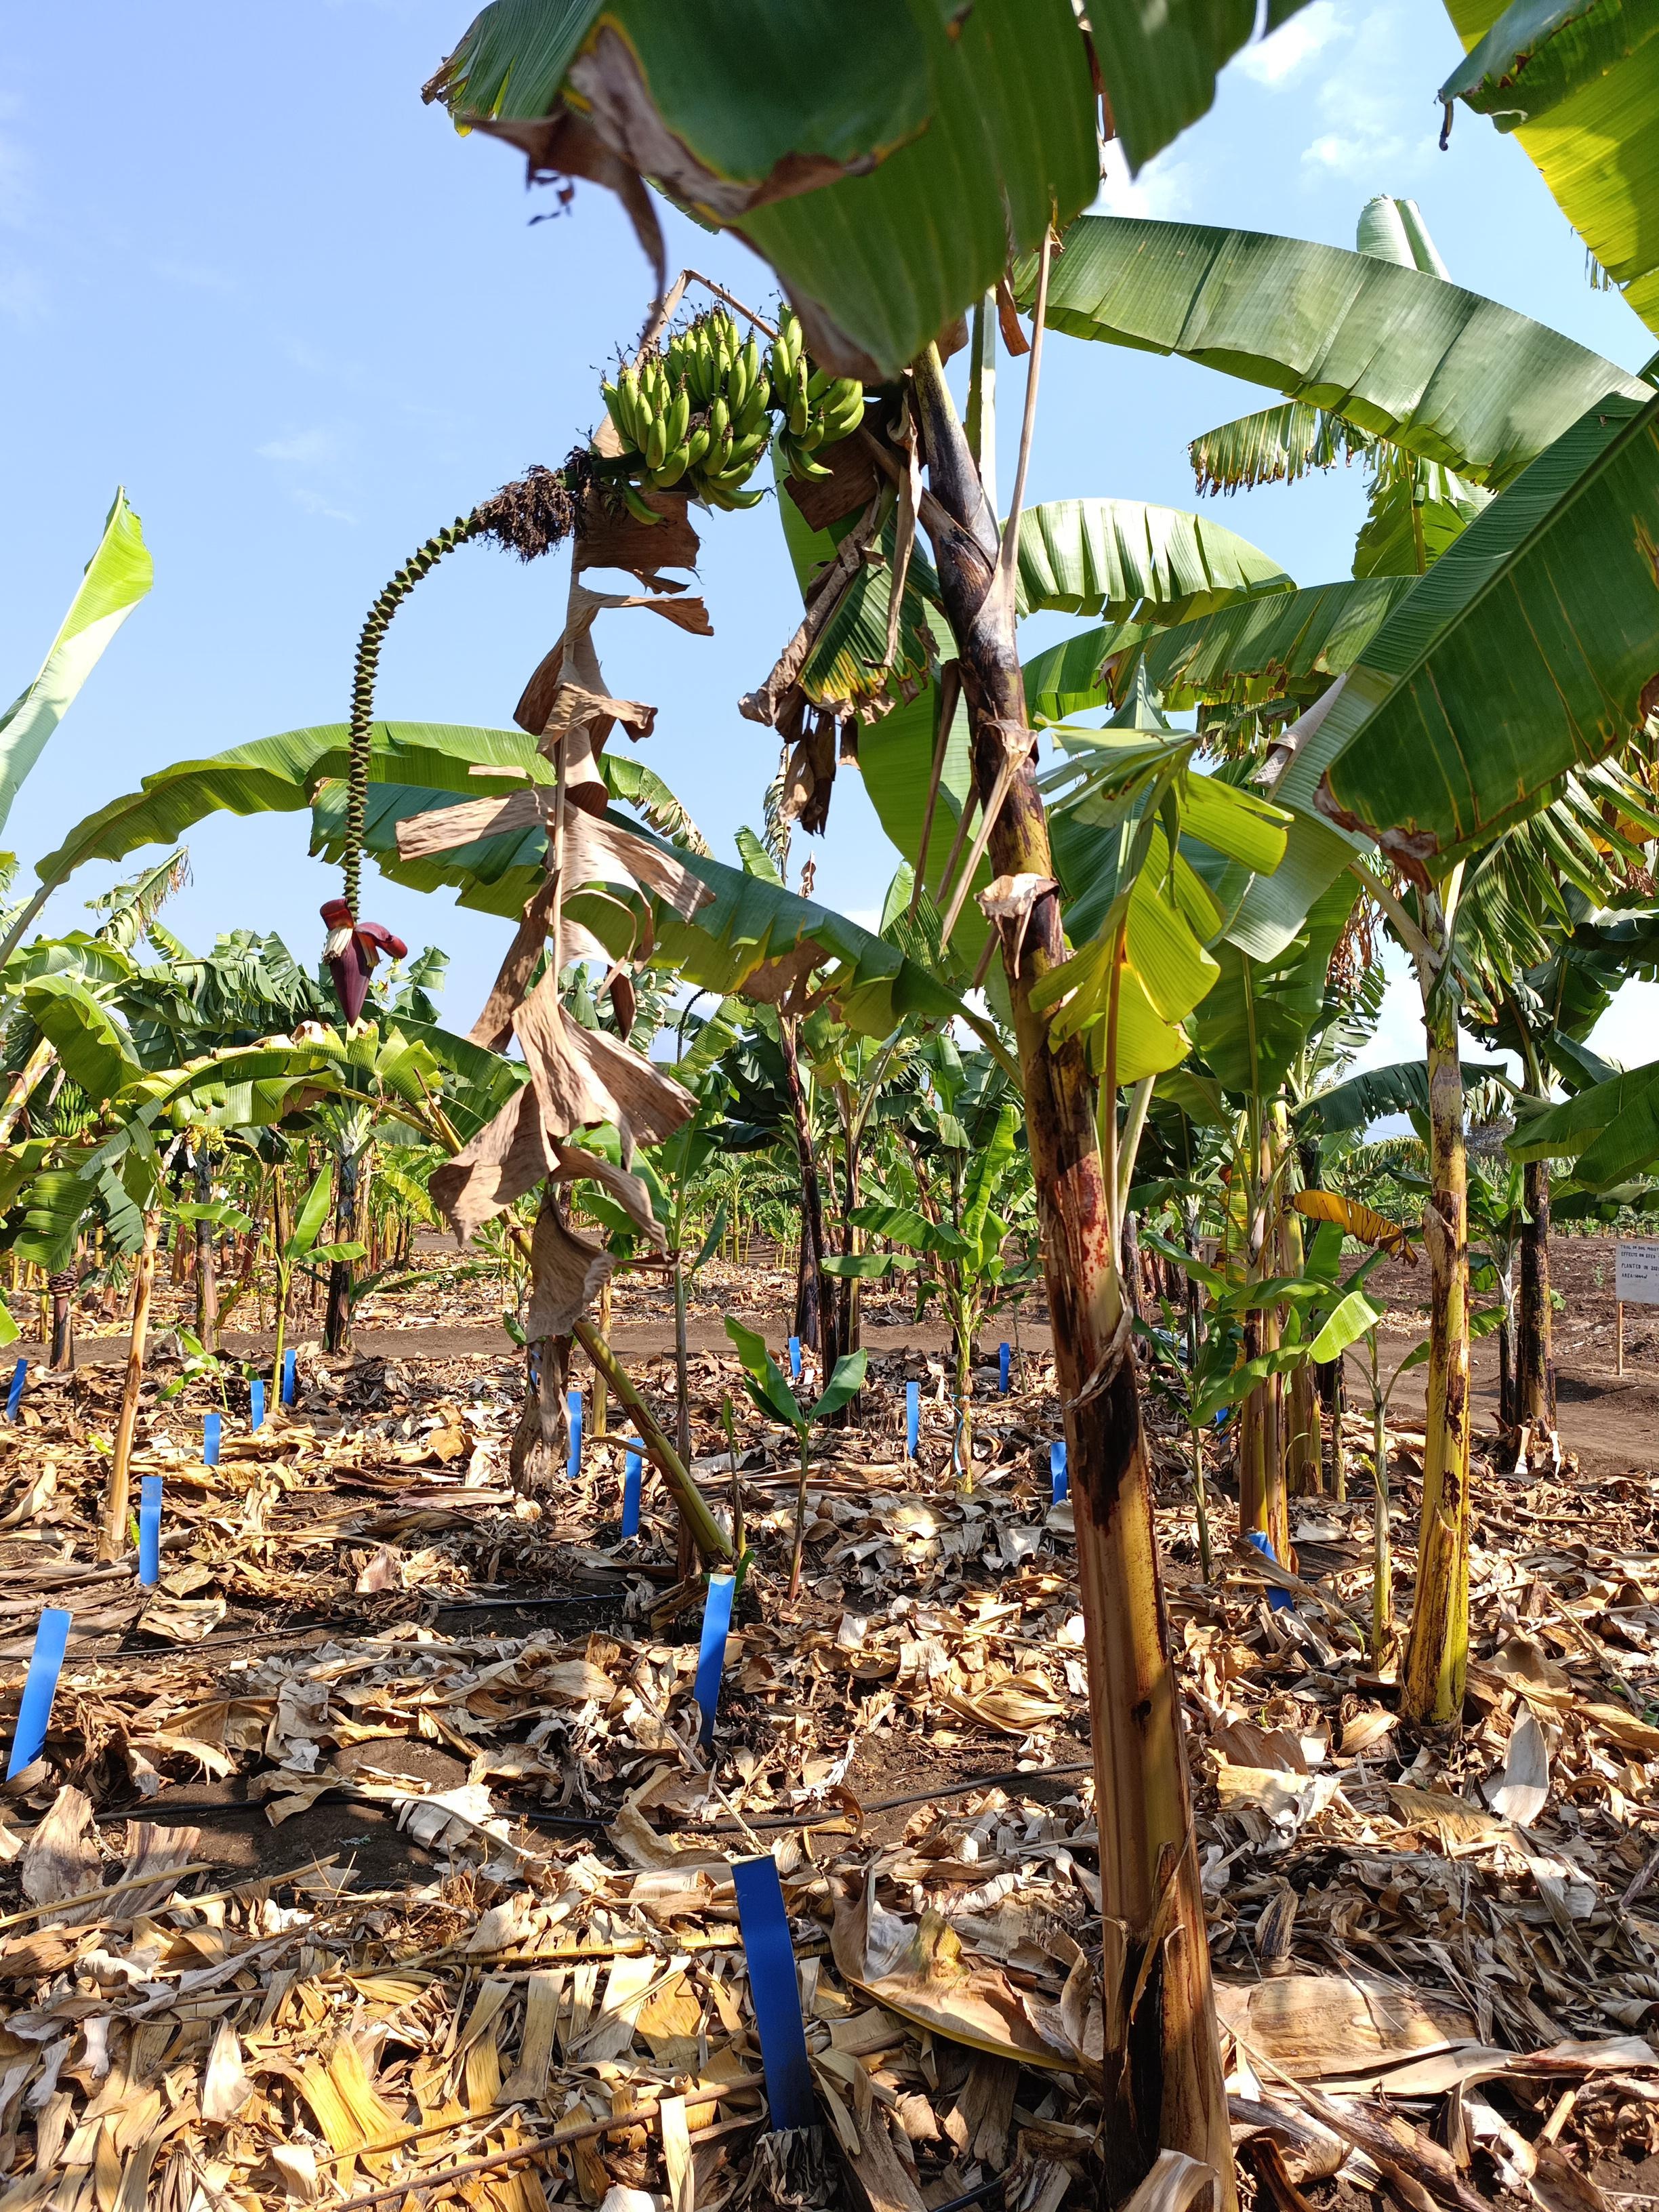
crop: banana
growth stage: development fruit
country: Tanzania
